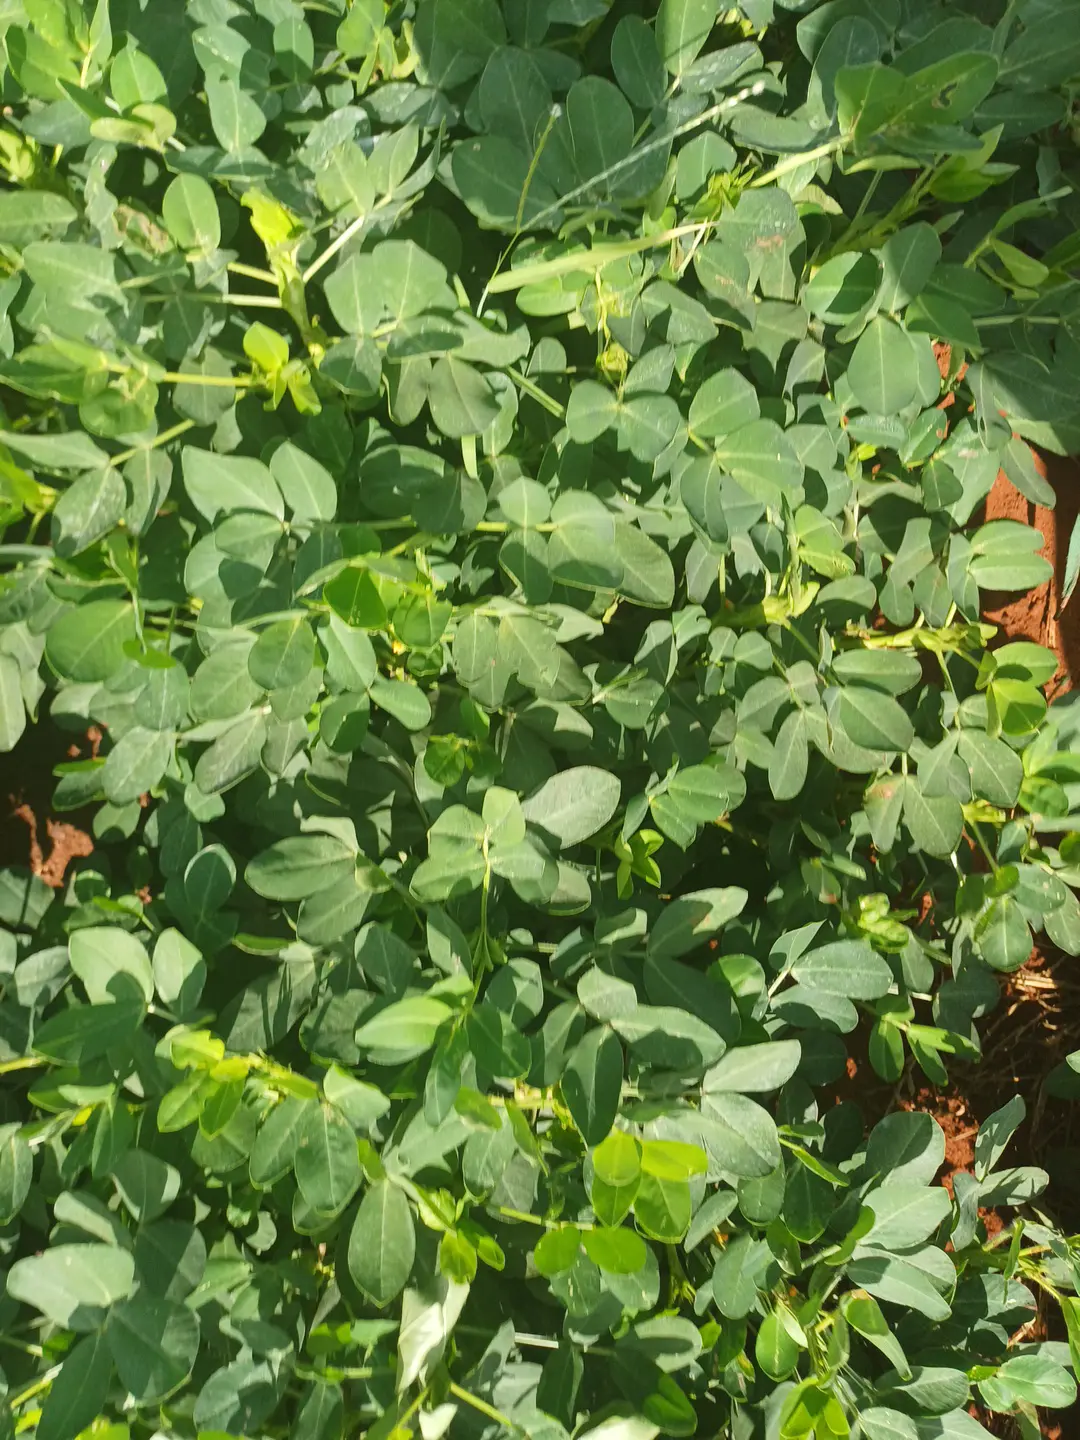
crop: groundnut
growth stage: pegging
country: Kenya
